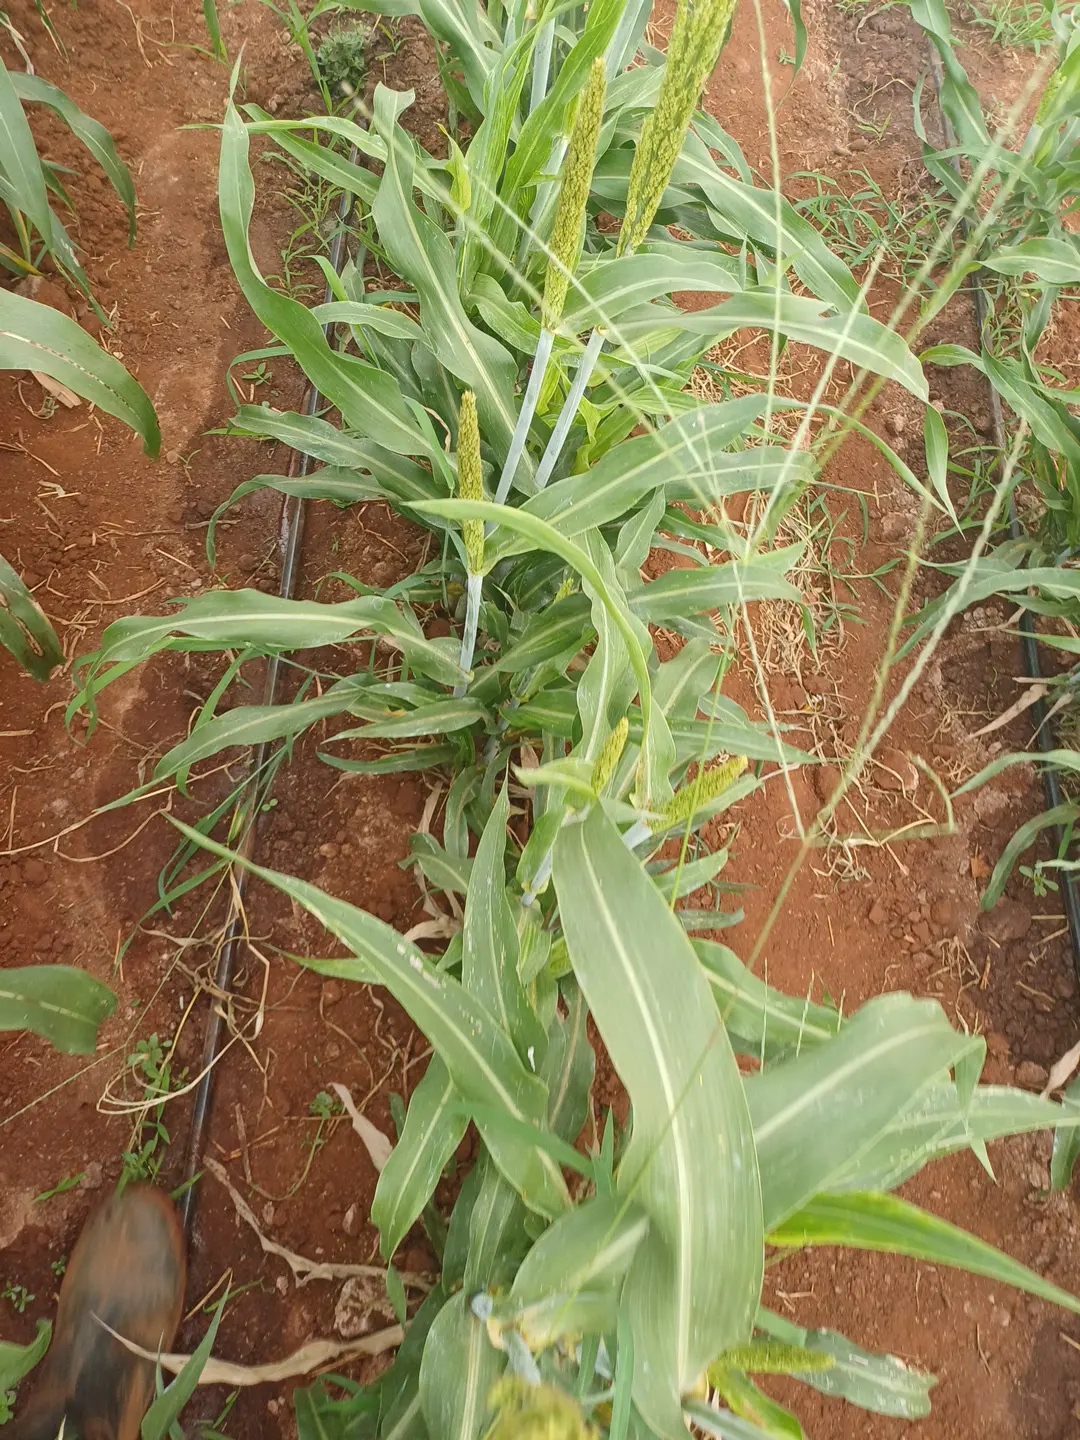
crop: sorghum
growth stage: flowering
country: Kenya
